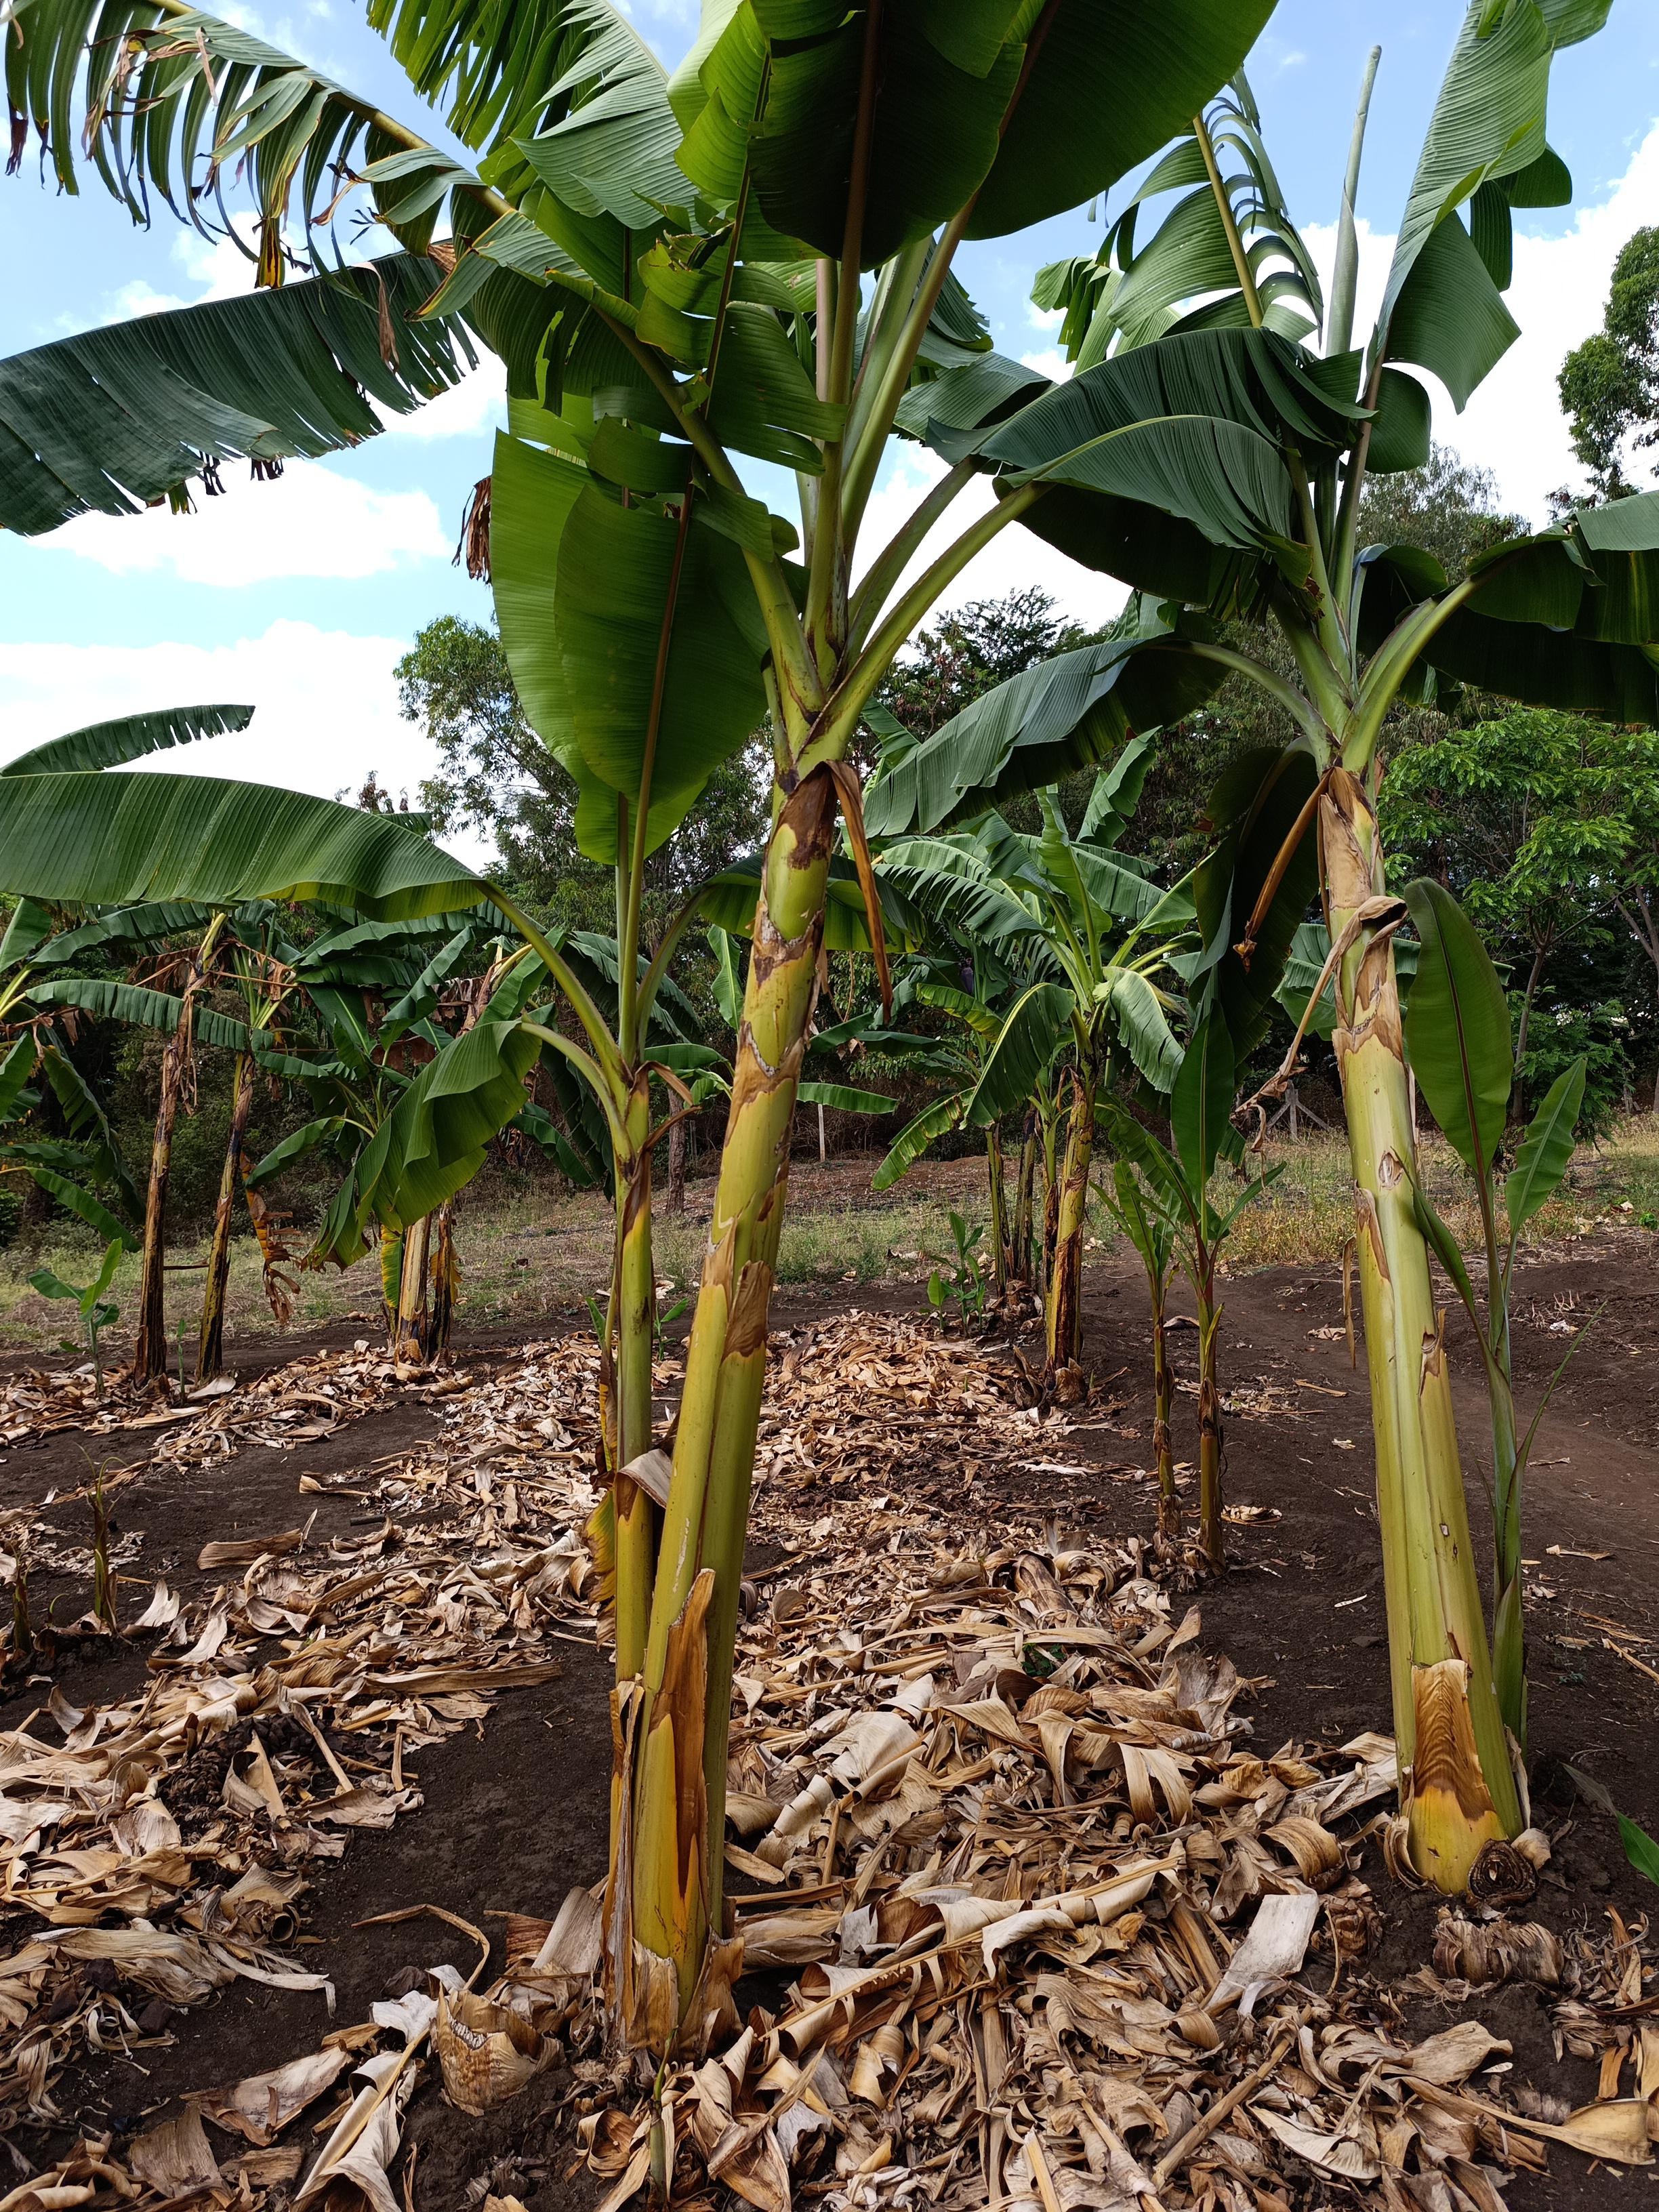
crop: banana
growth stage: vegetative
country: Tanzania
